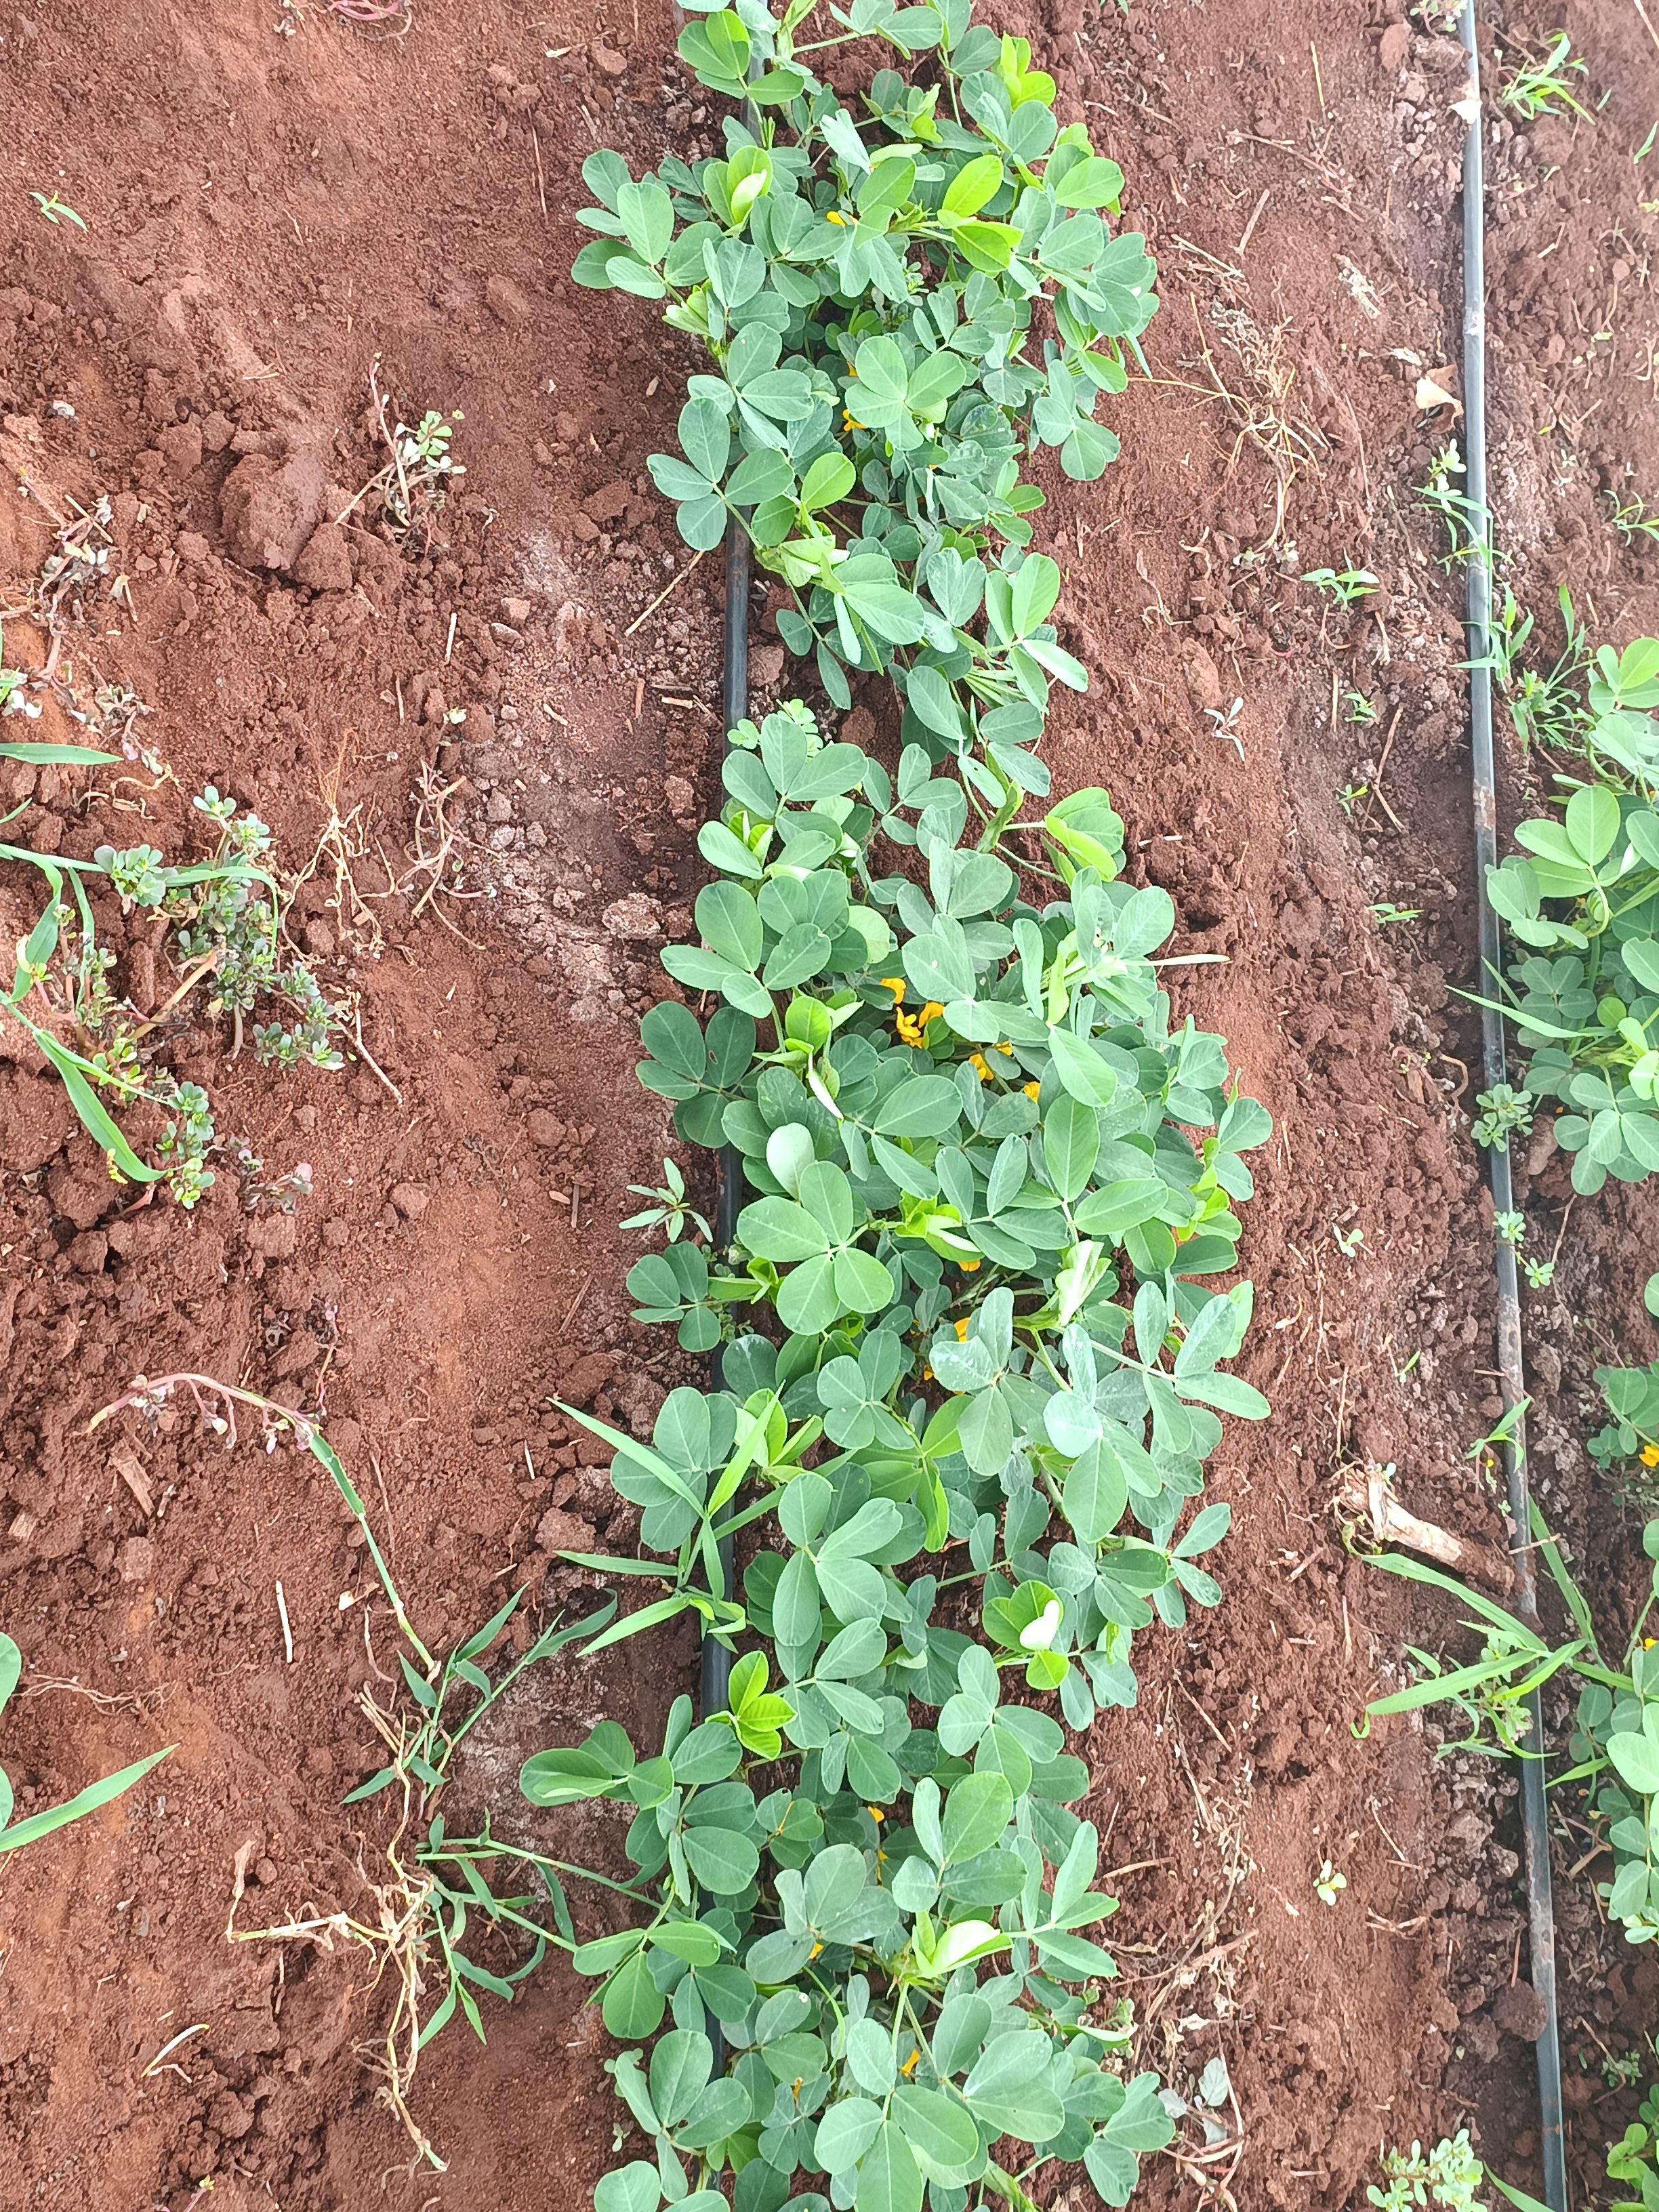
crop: groundnut
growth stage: flowering
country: Kenya
